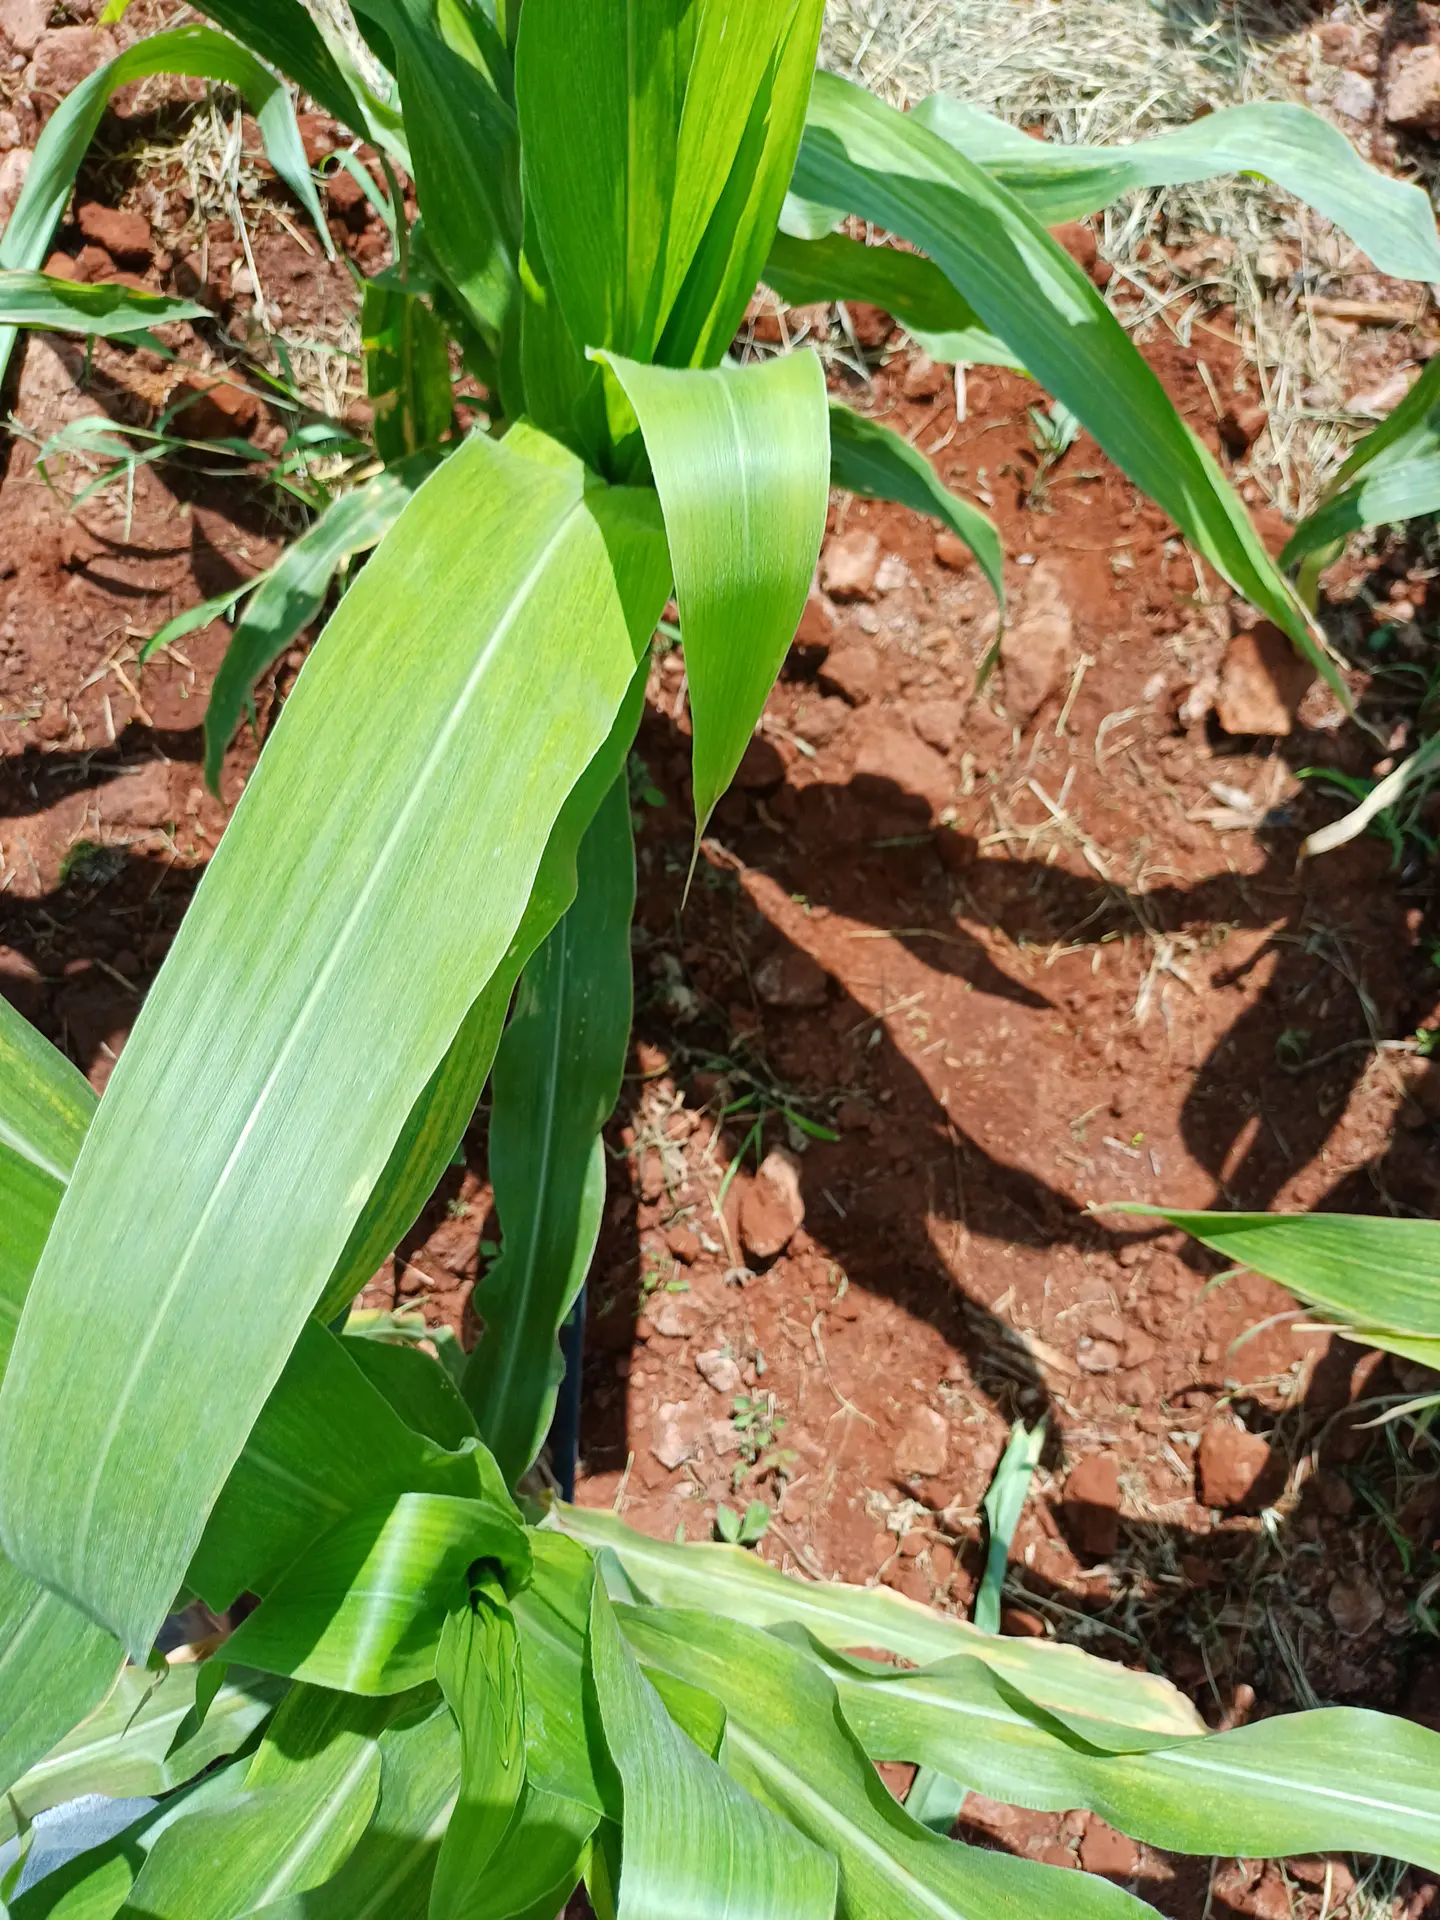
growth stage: vegetative
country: Kenya
